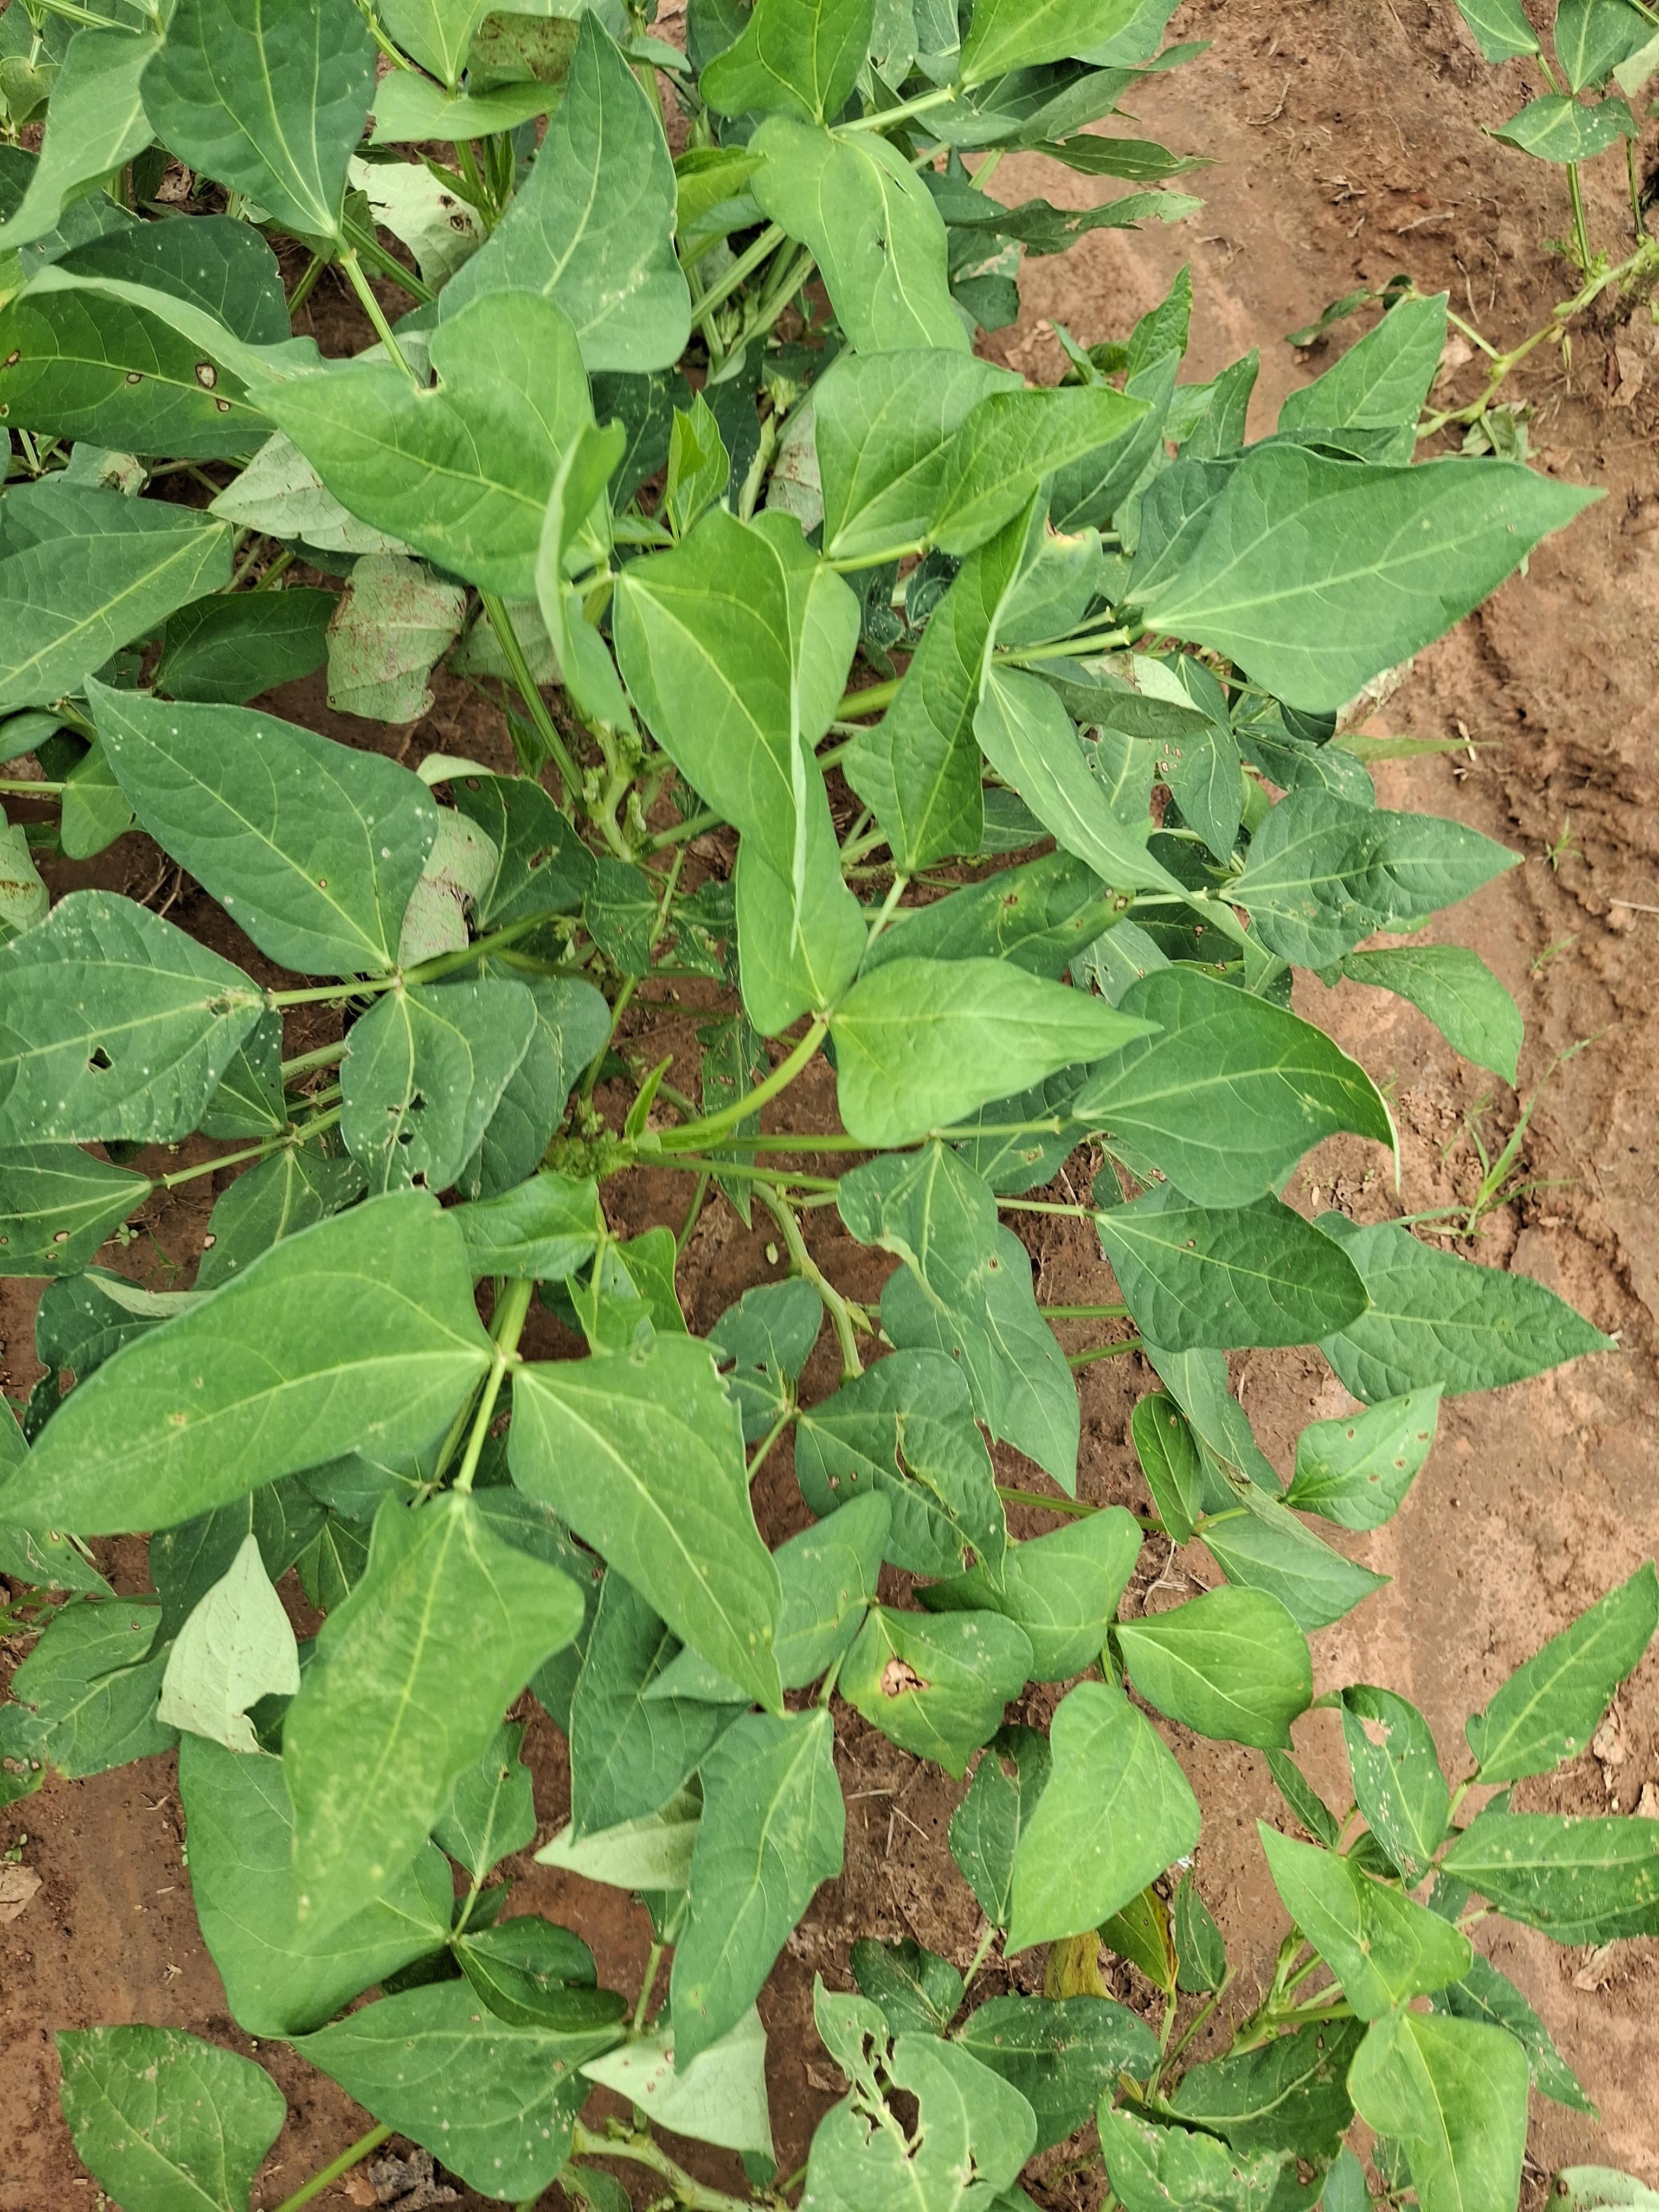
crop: cowpea
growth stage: flowering
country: Nigeria
